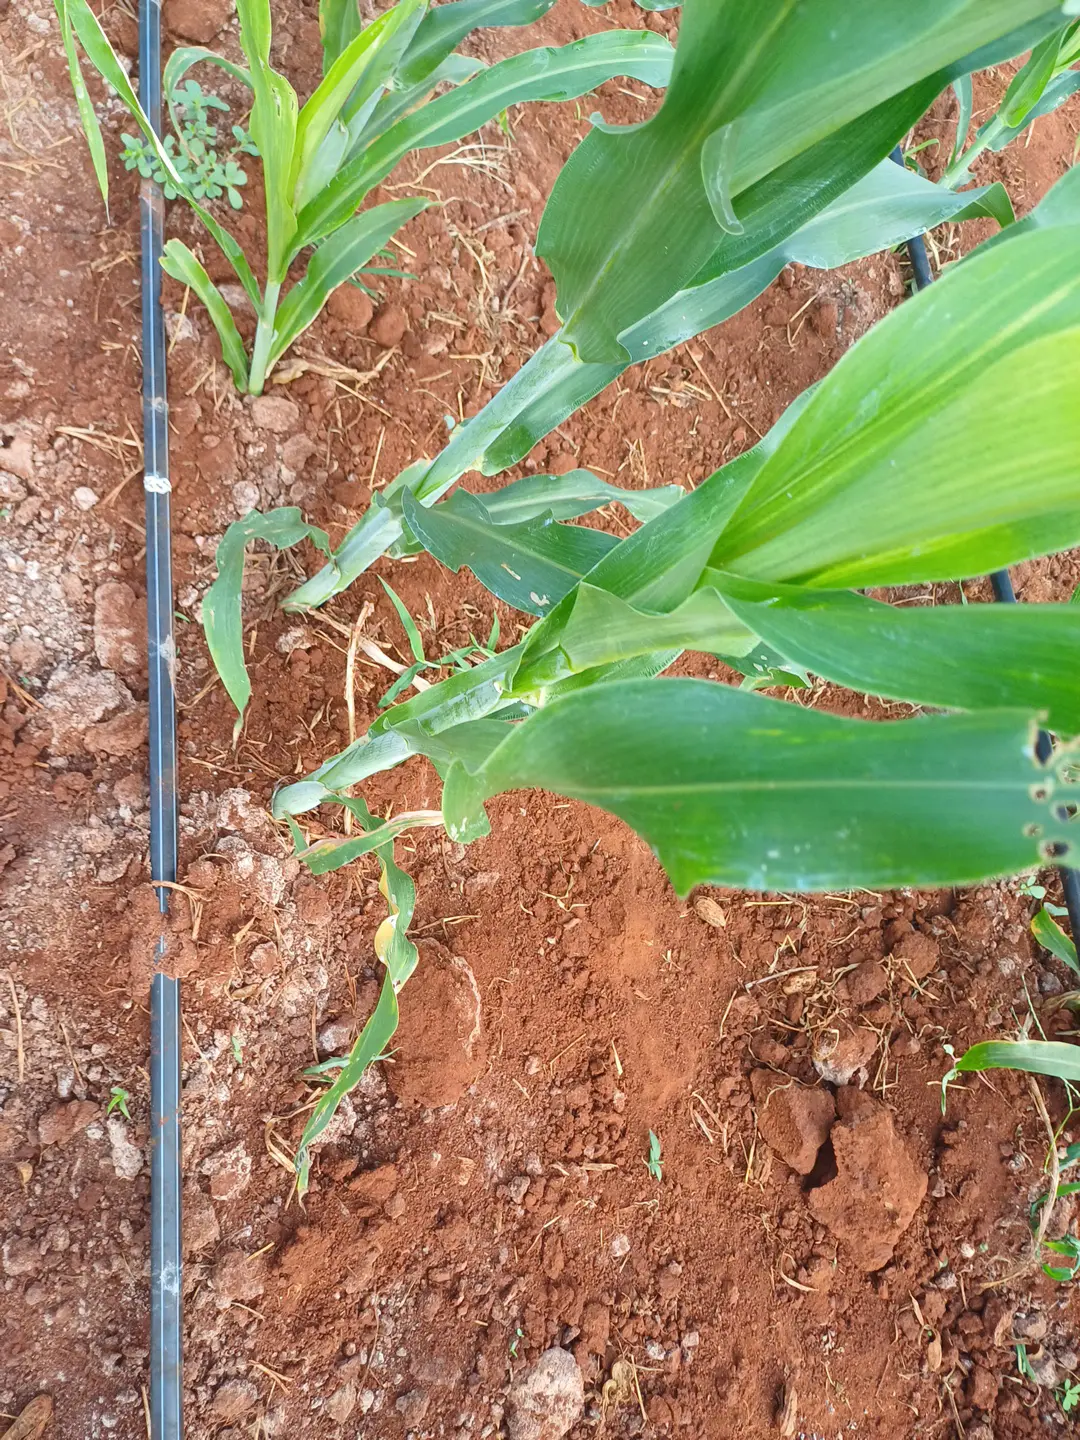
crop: sorghum
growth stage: elongation stem
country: Kenya
